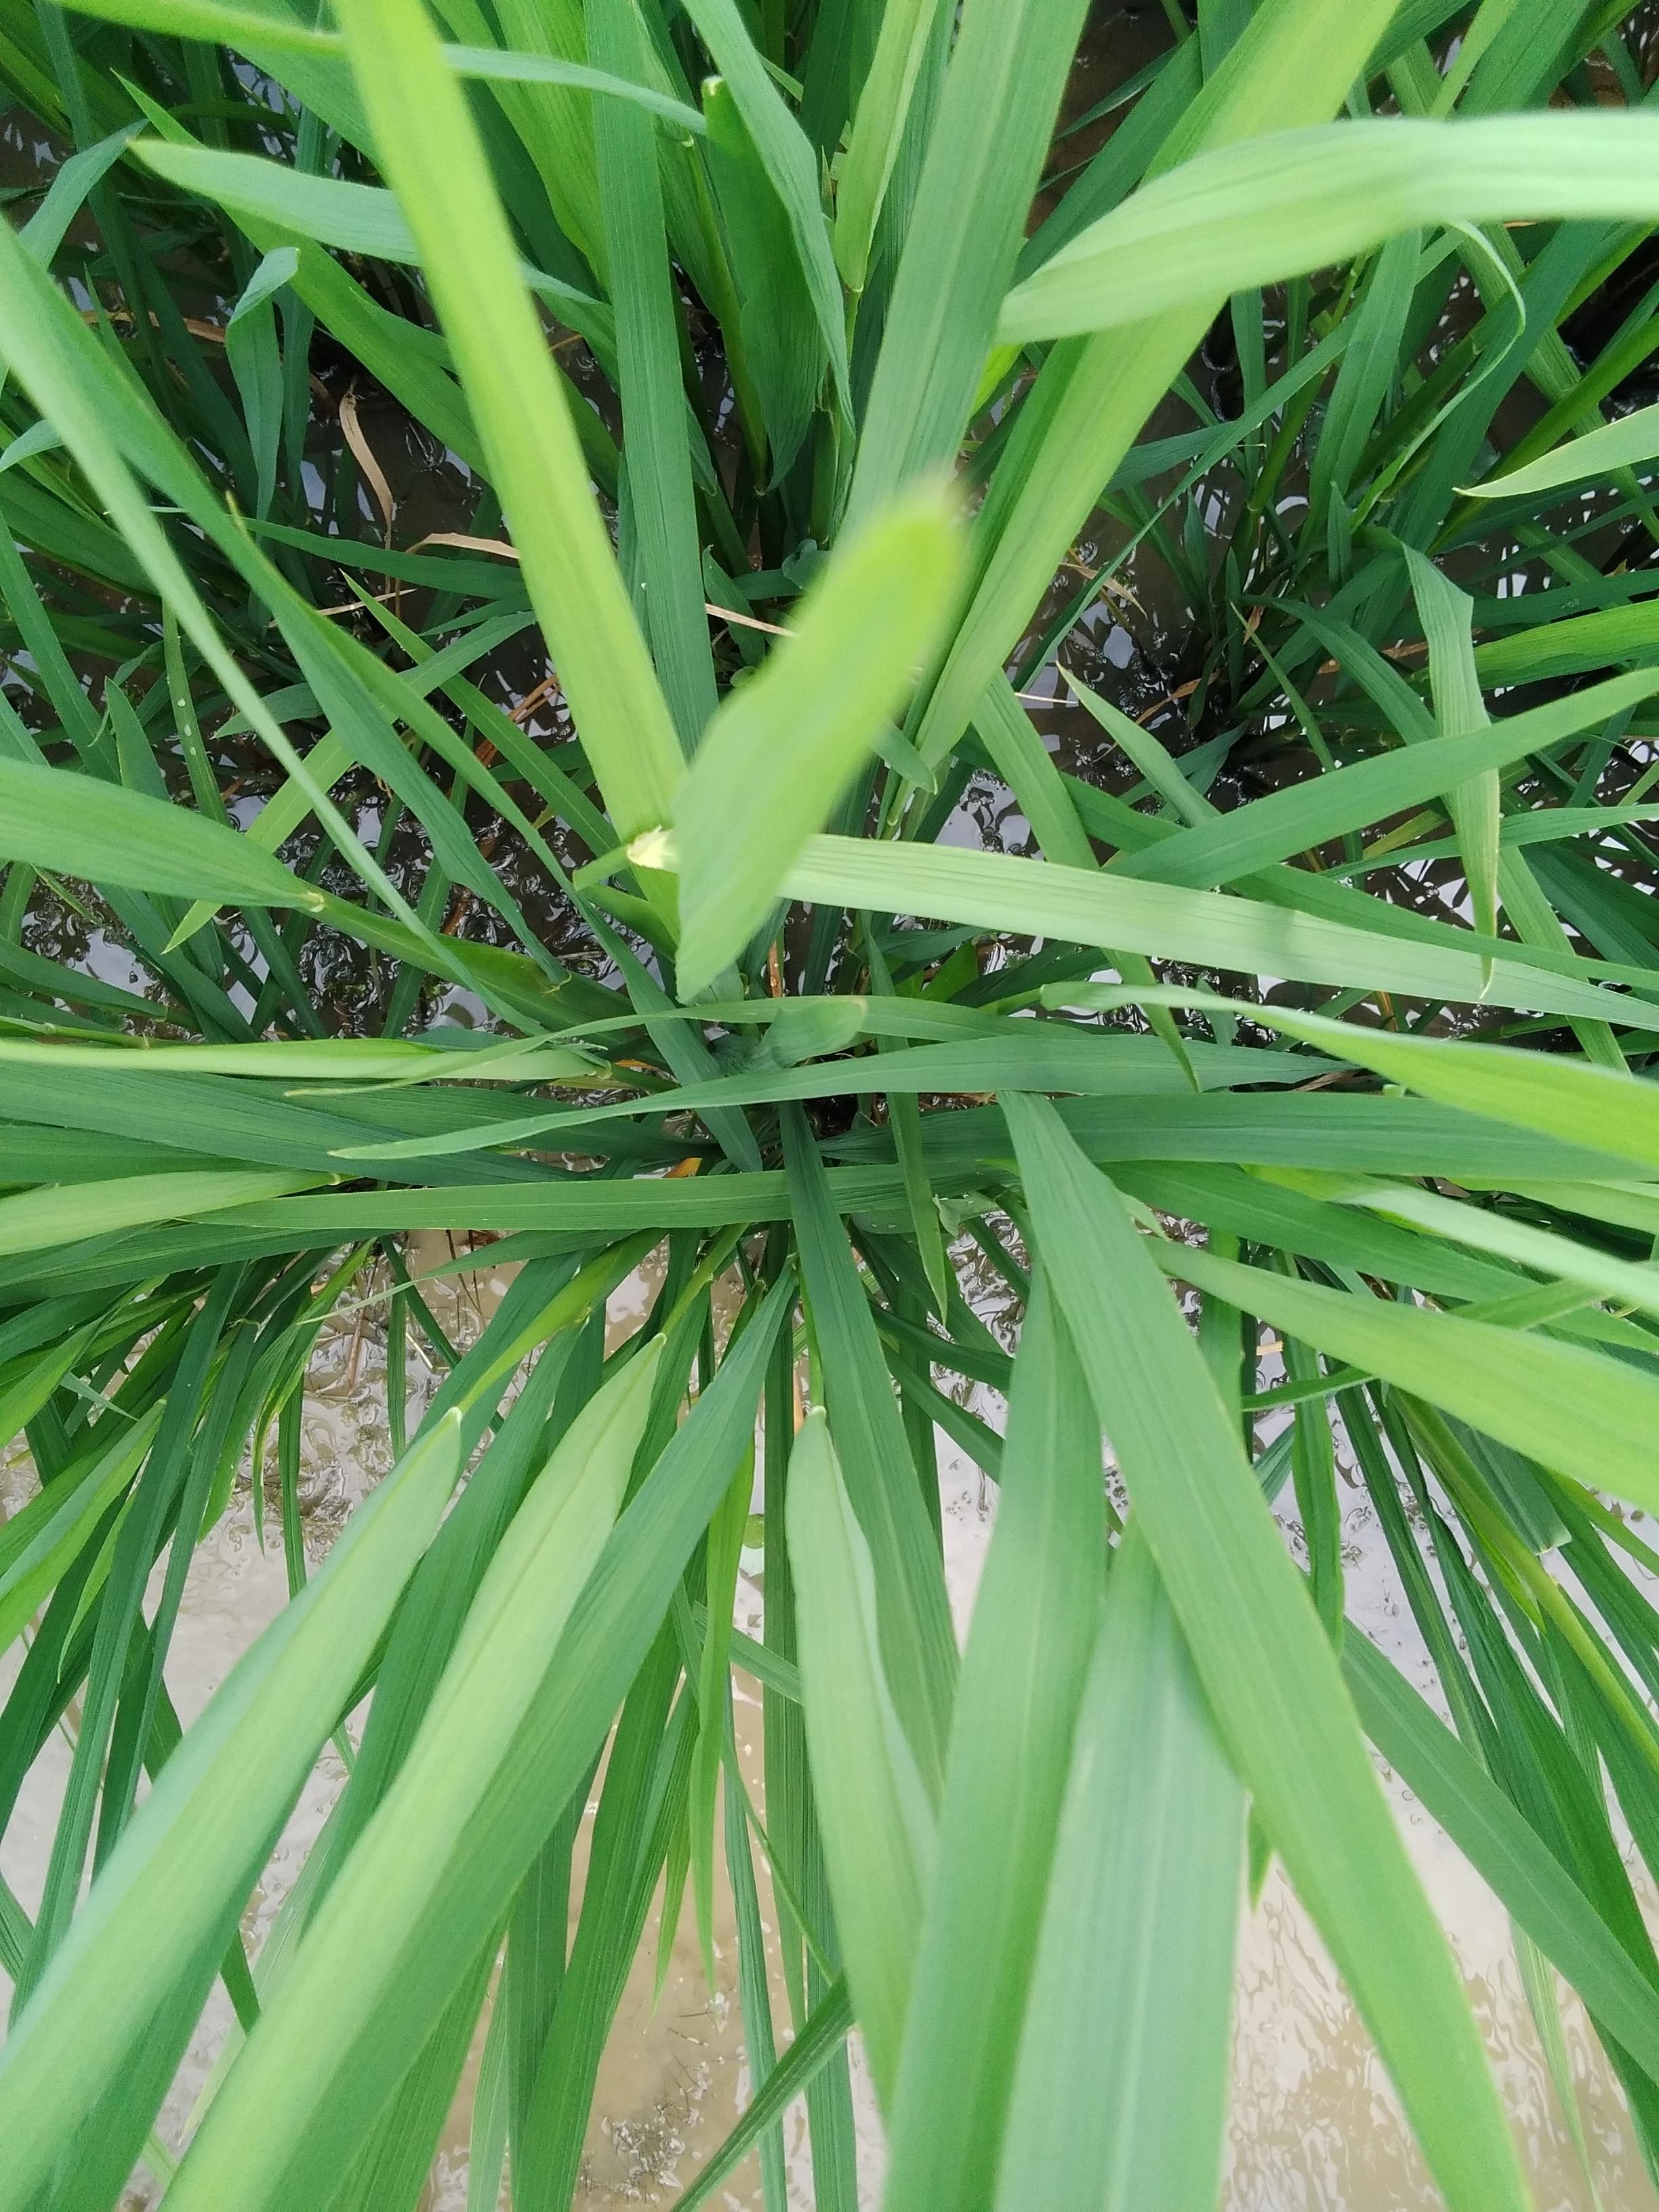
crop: rice
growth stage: booting
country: Nigeria
